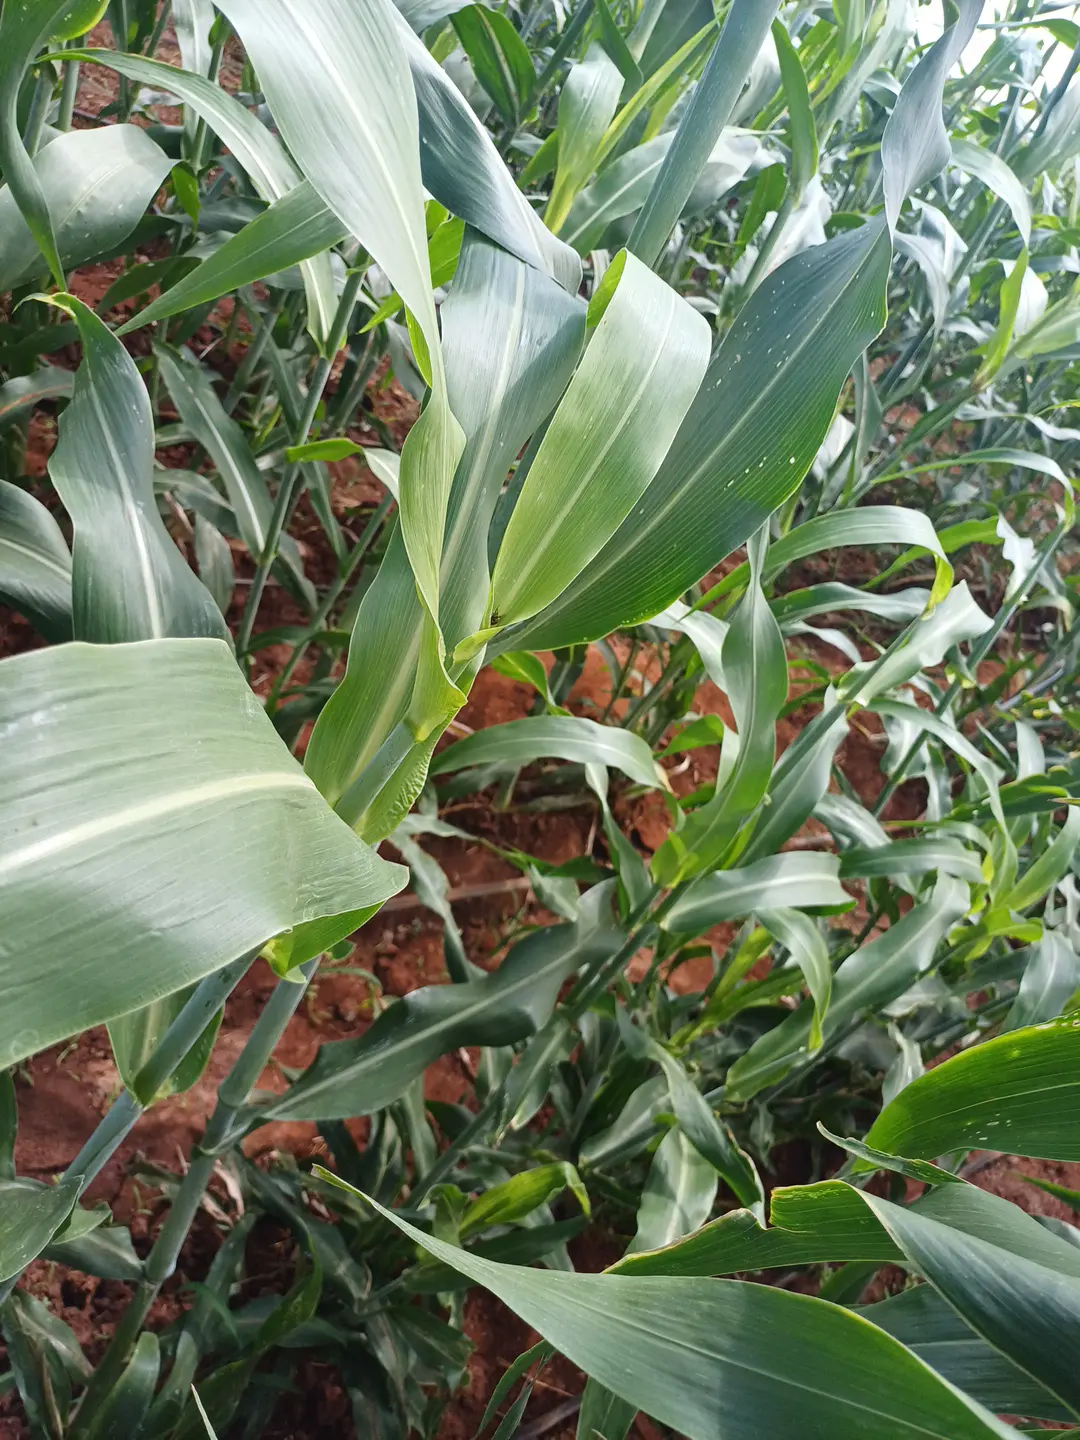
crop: sorghum
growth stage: heading tuber
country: Kenya
